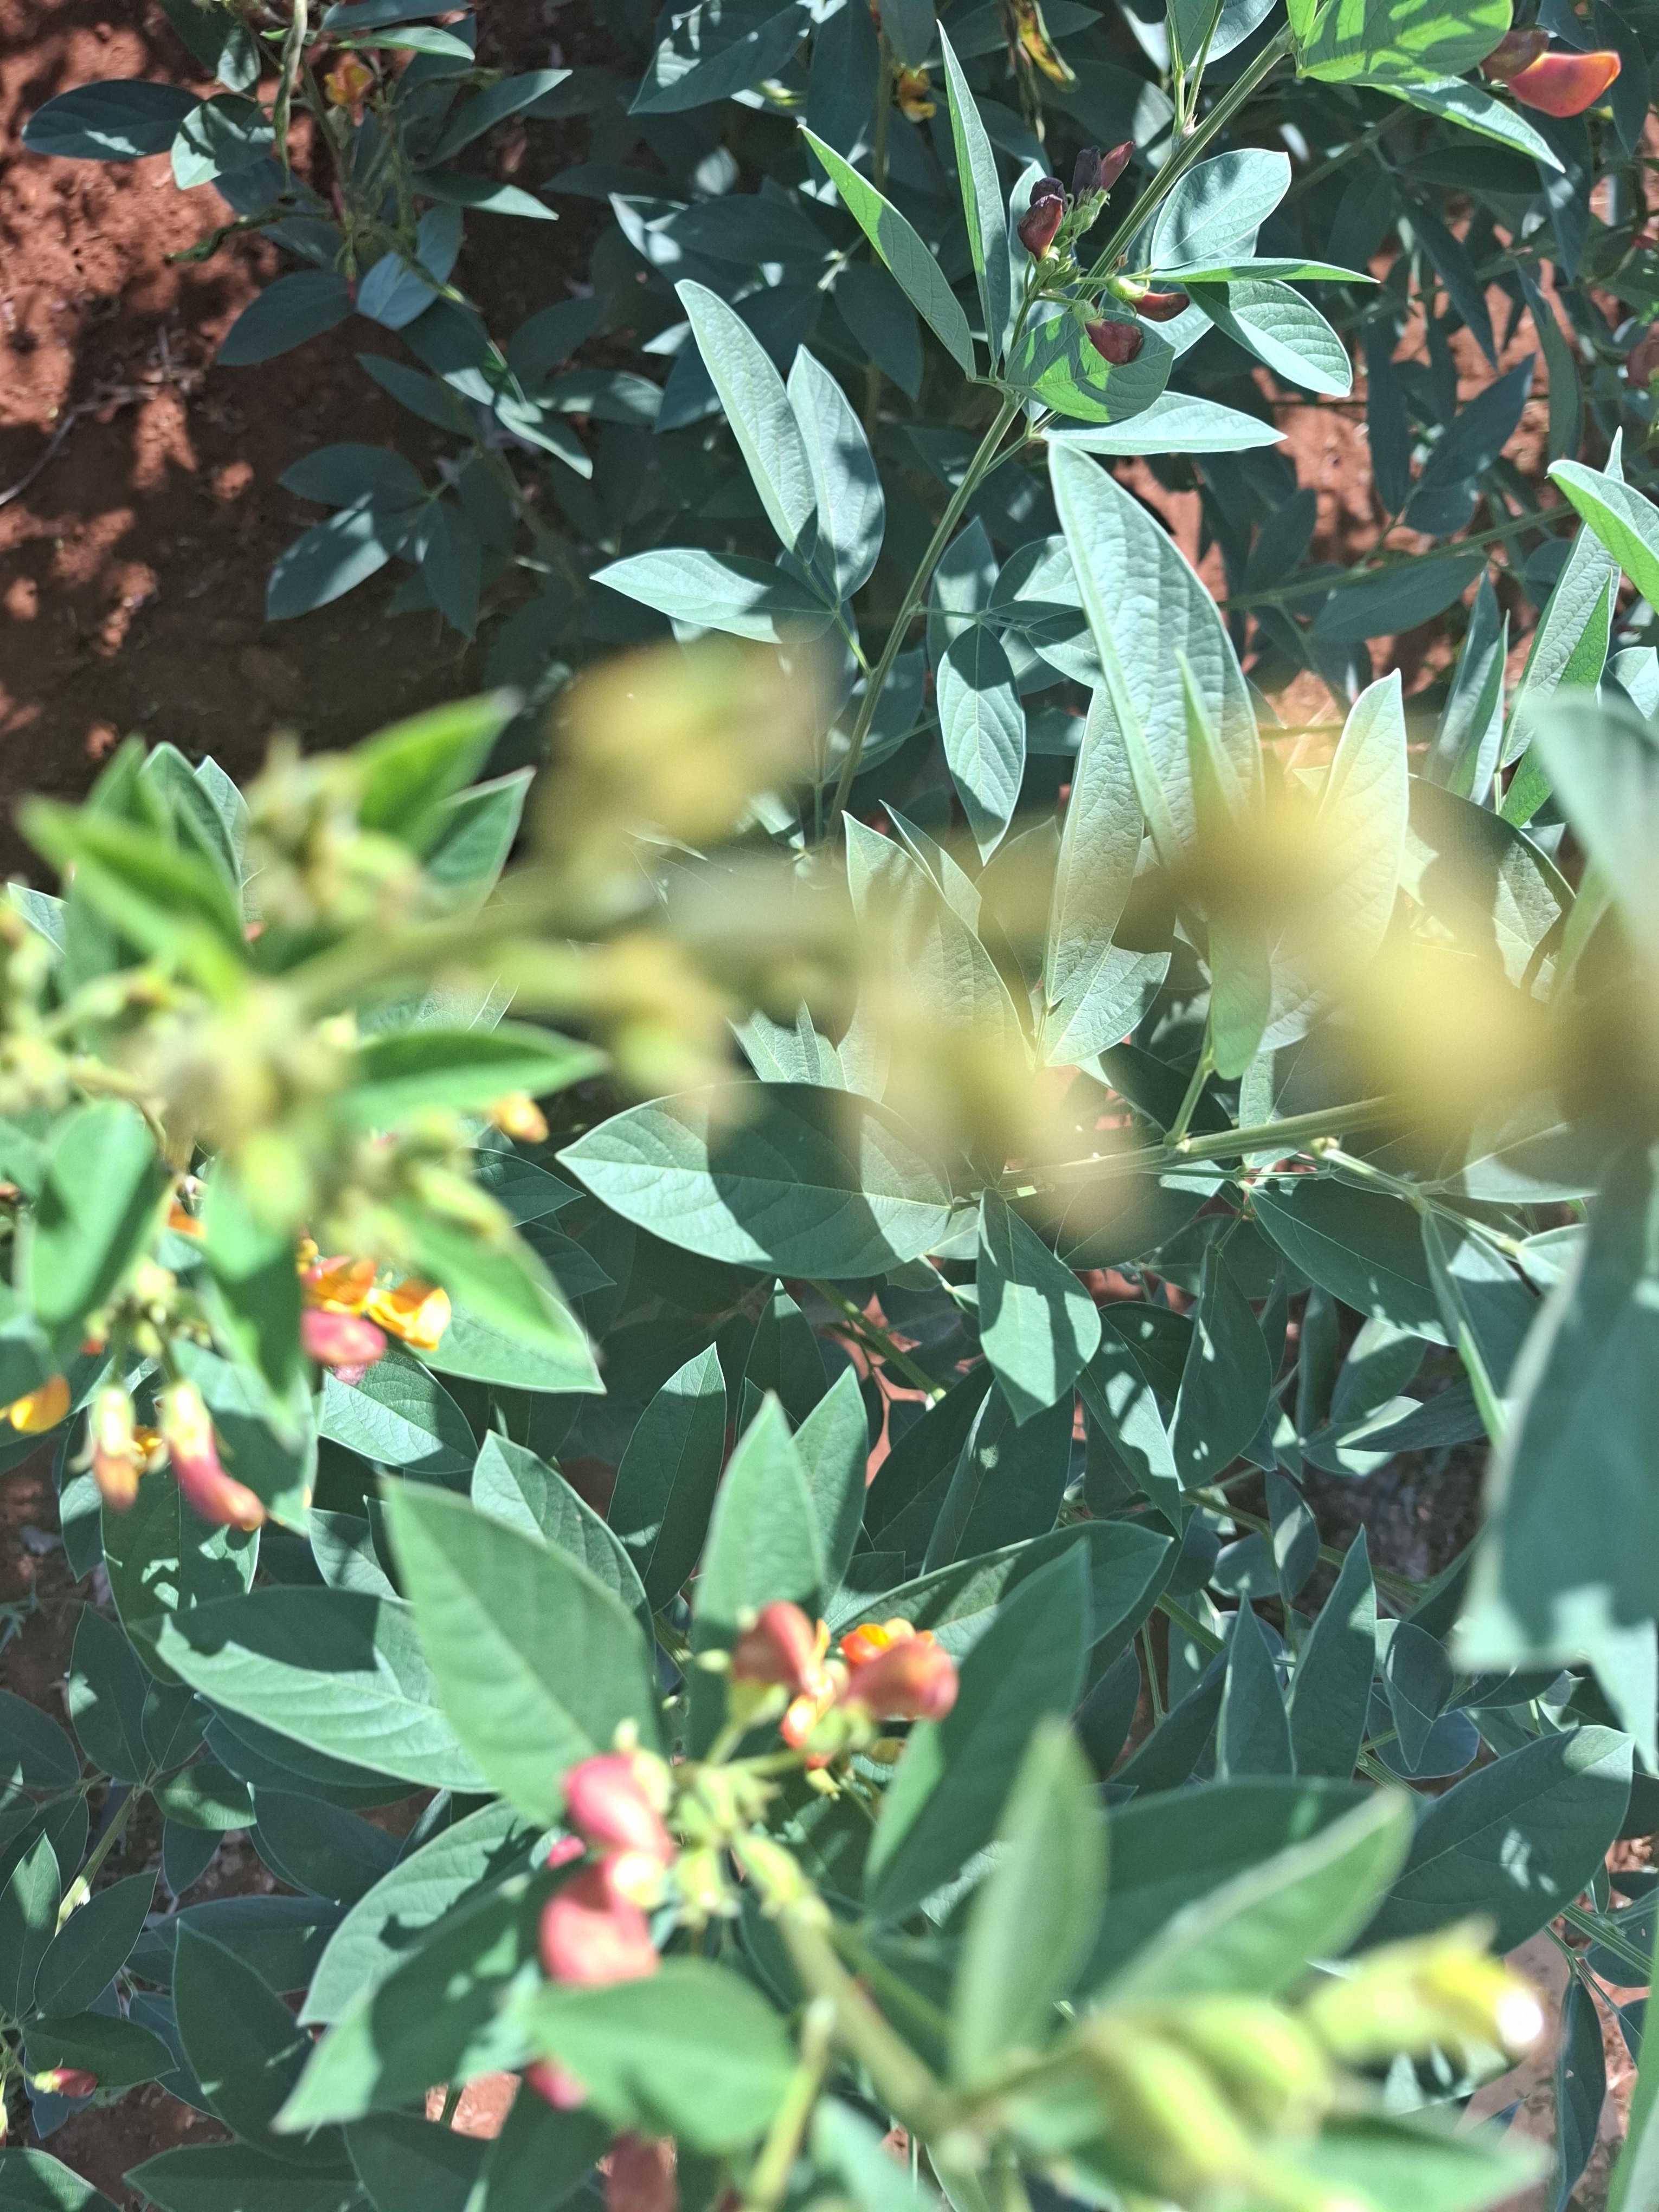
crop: pigeonpea
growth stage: development pod
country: Kenya
